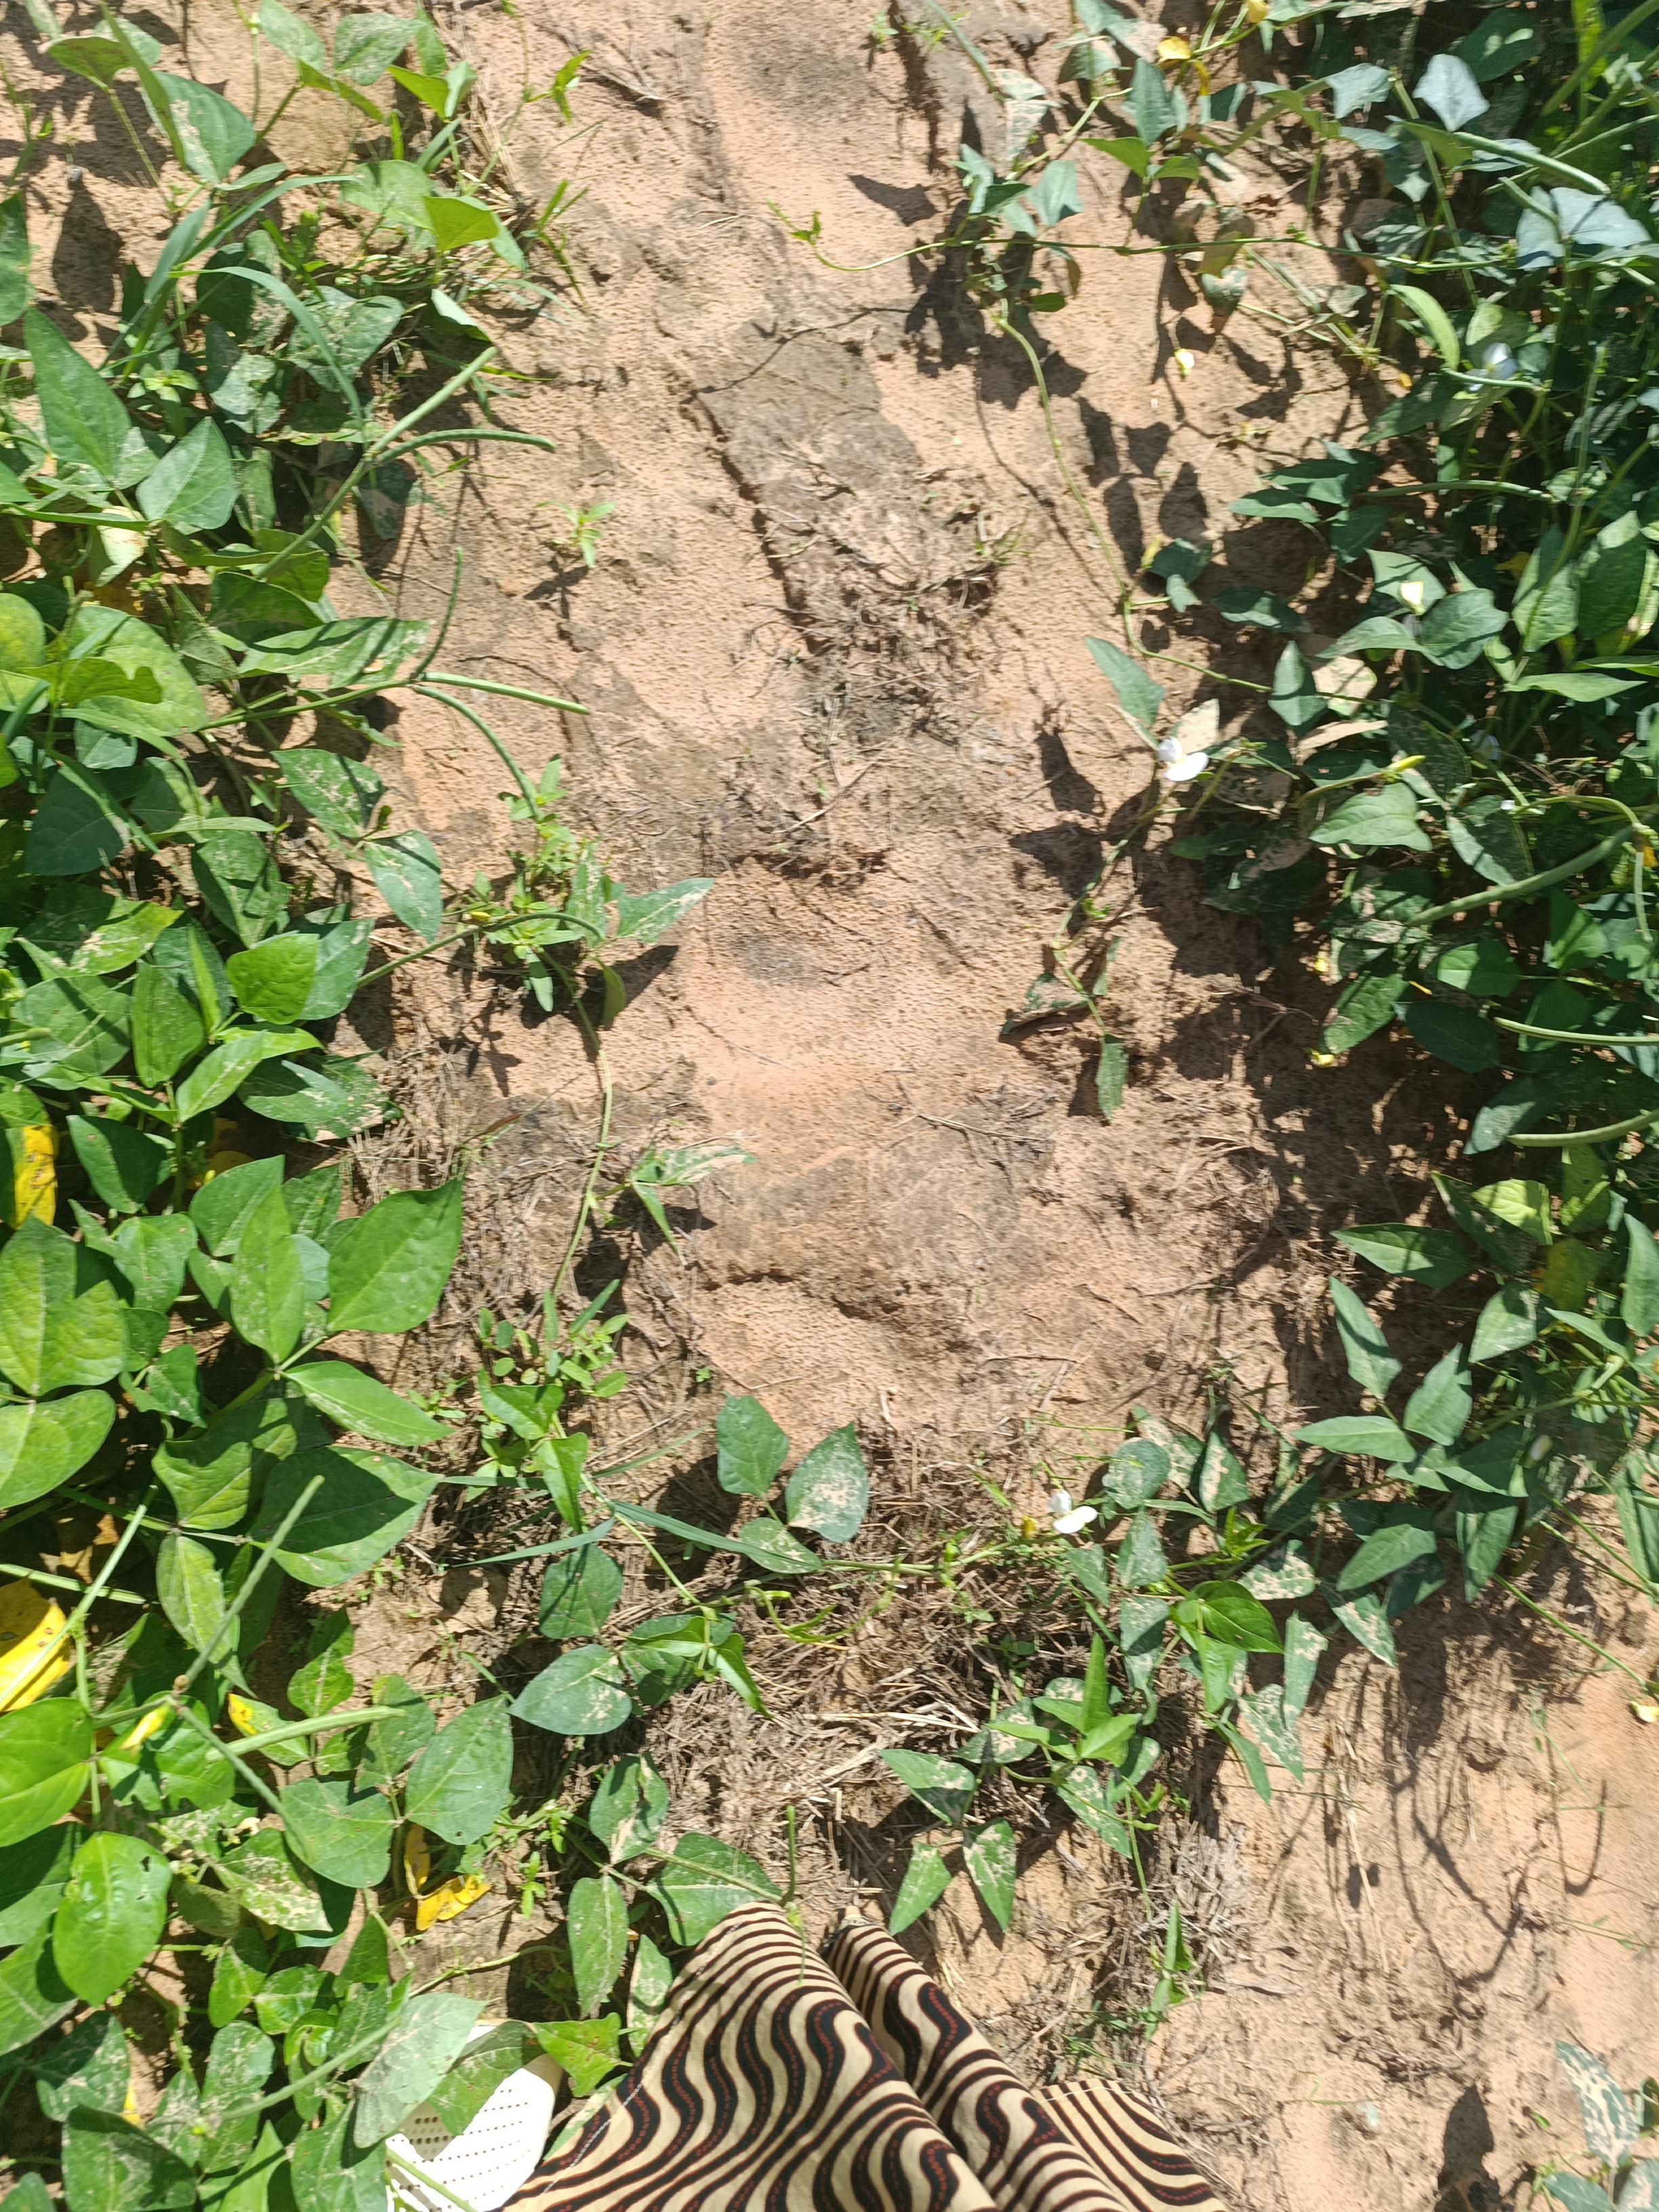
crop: cowpea
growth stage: development pod
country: Nigeria
